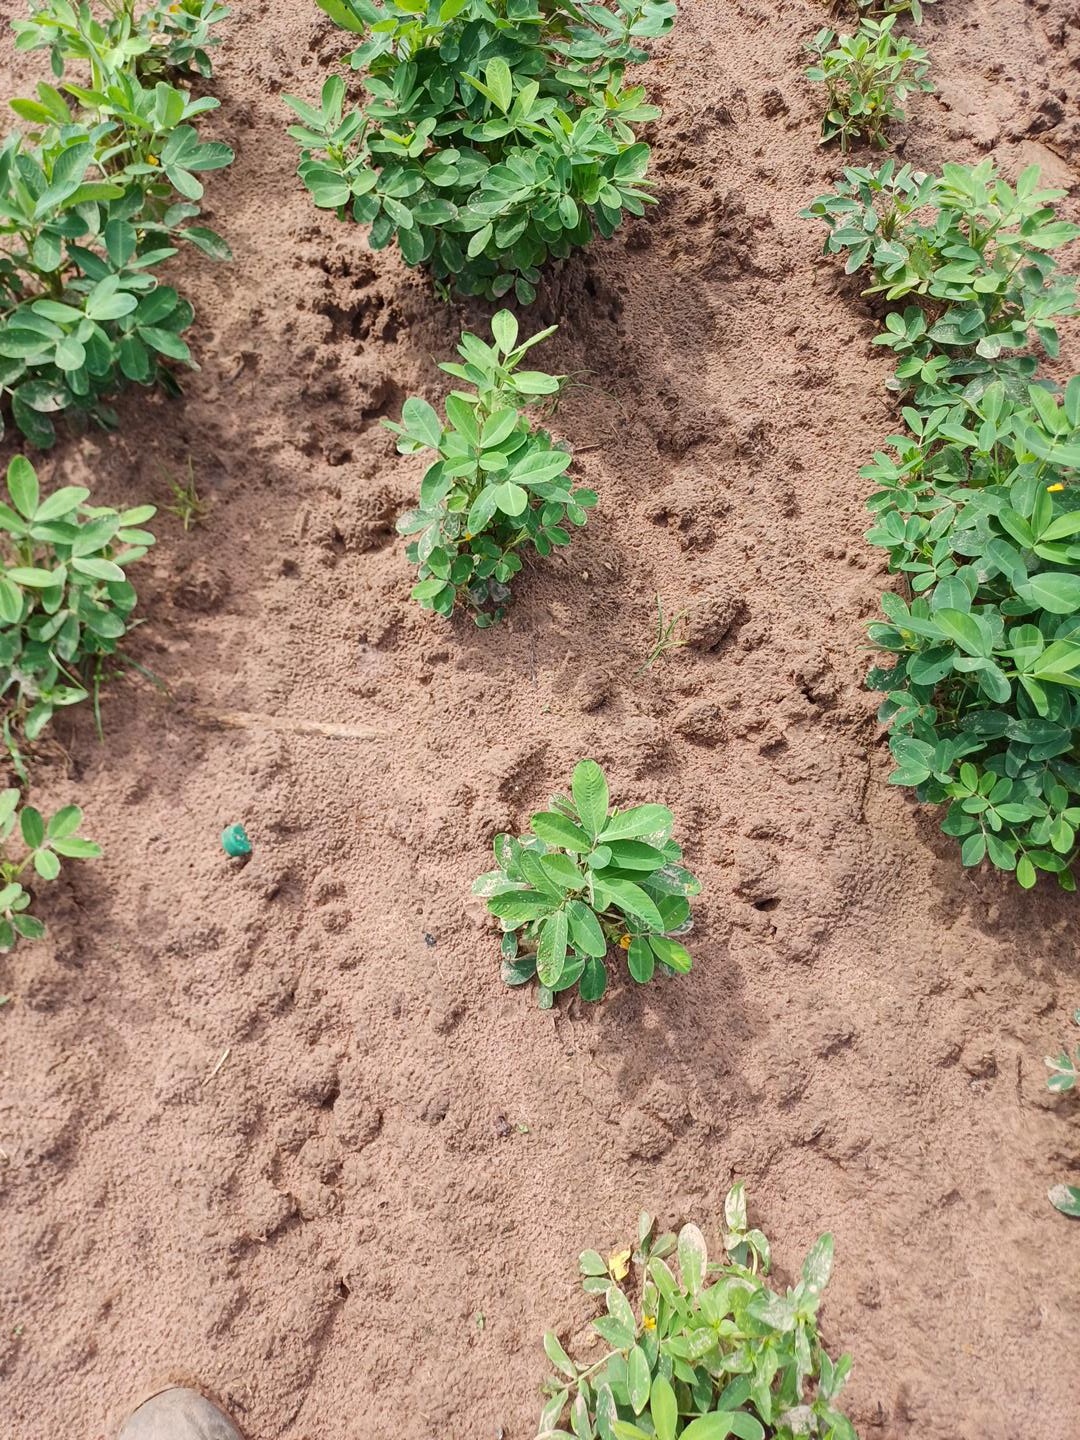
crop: groundnut
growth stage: flowering
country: Senegal
